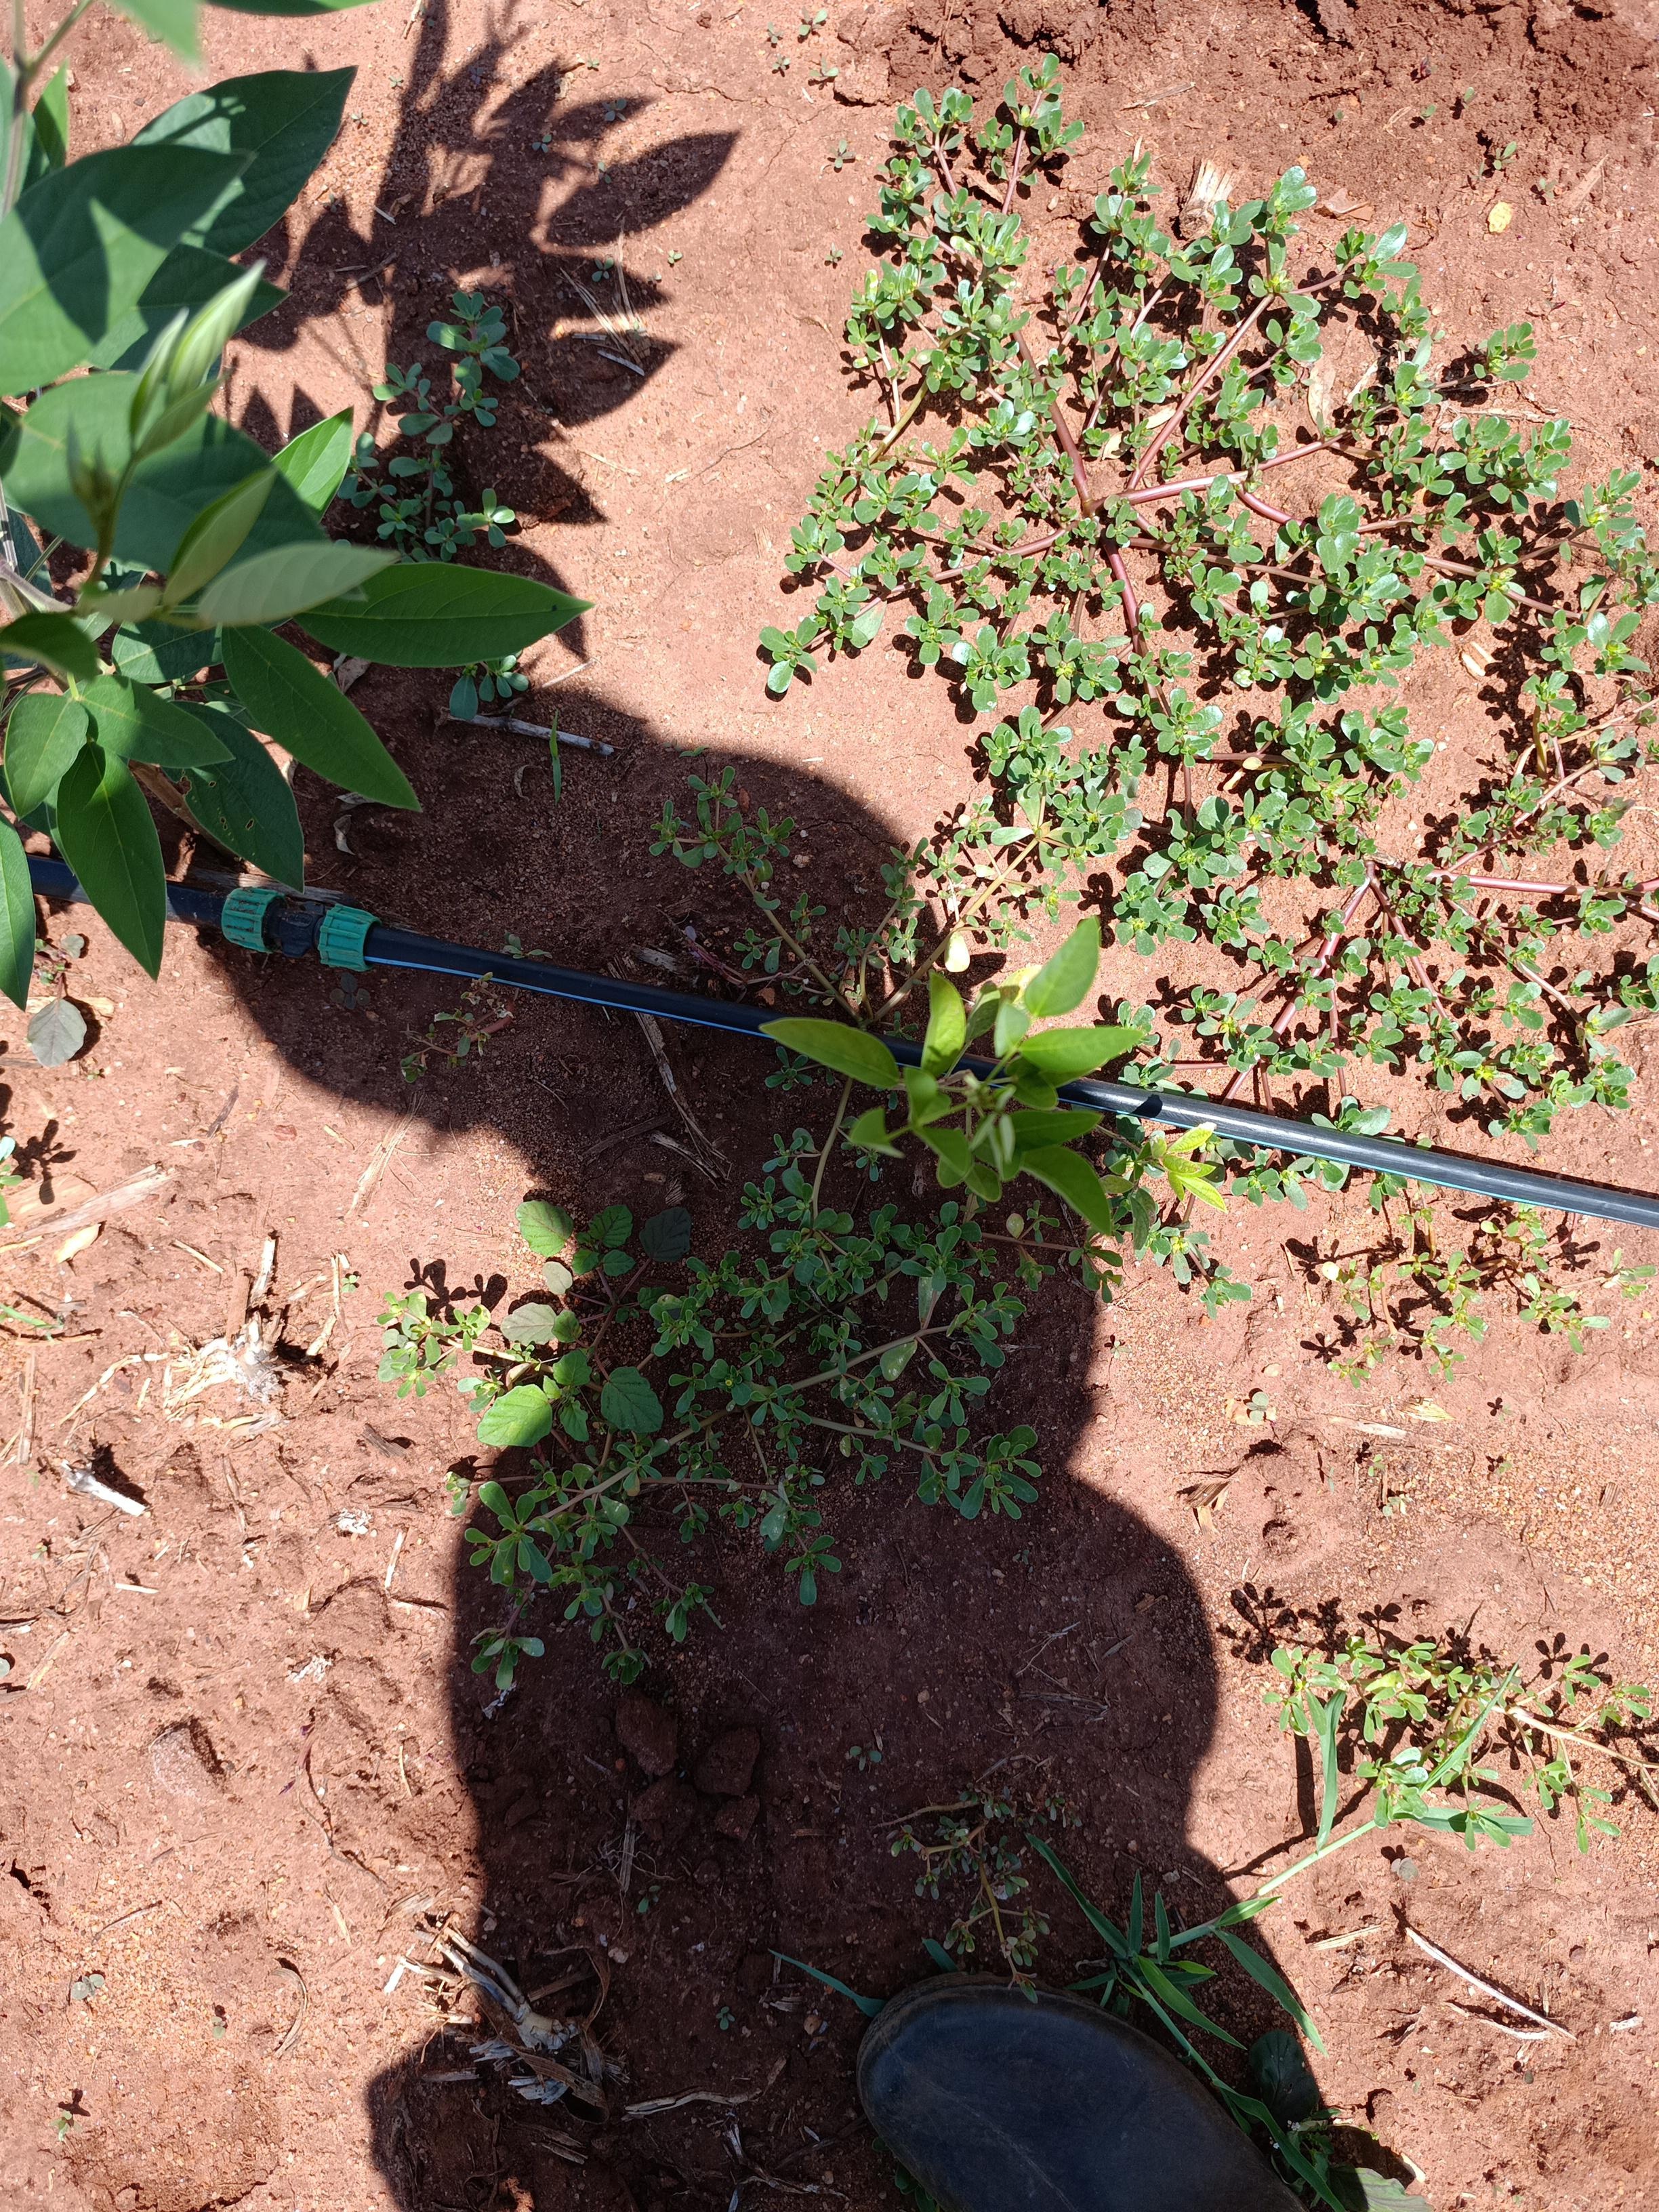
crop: pigeonpea
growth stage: vegetative
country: Kenya
